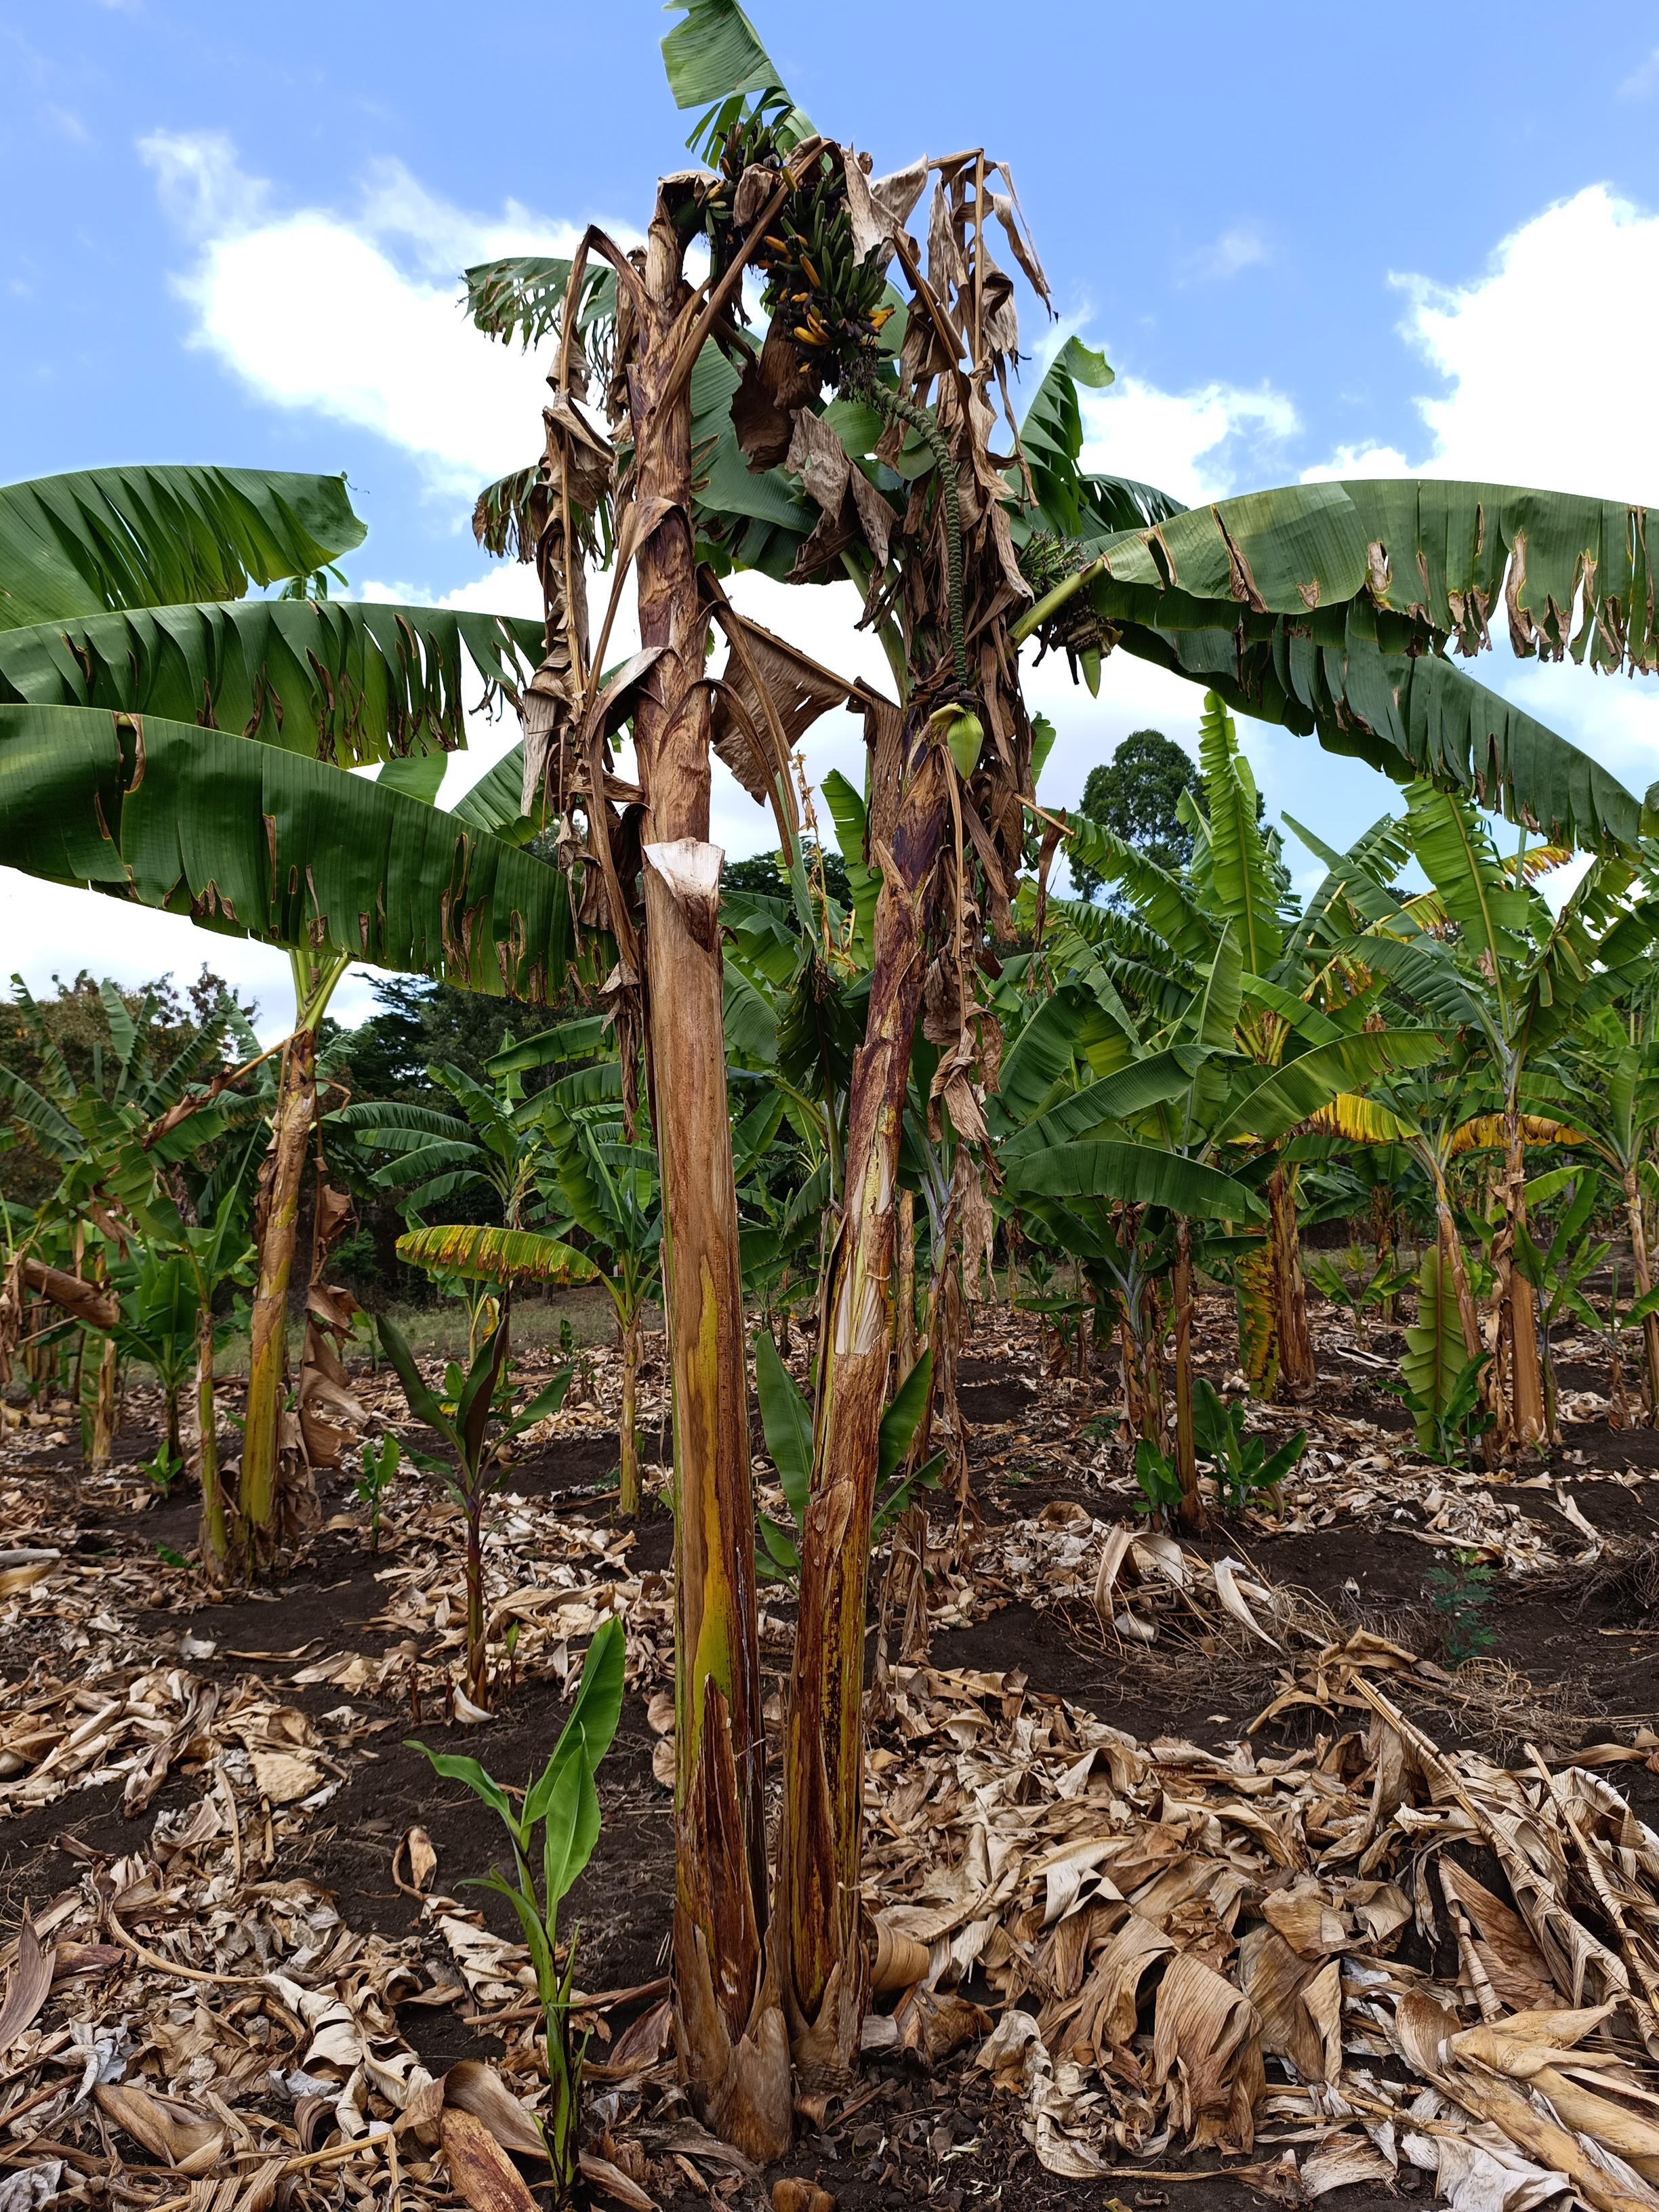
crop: banana
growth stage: maturity
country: Tanzania
